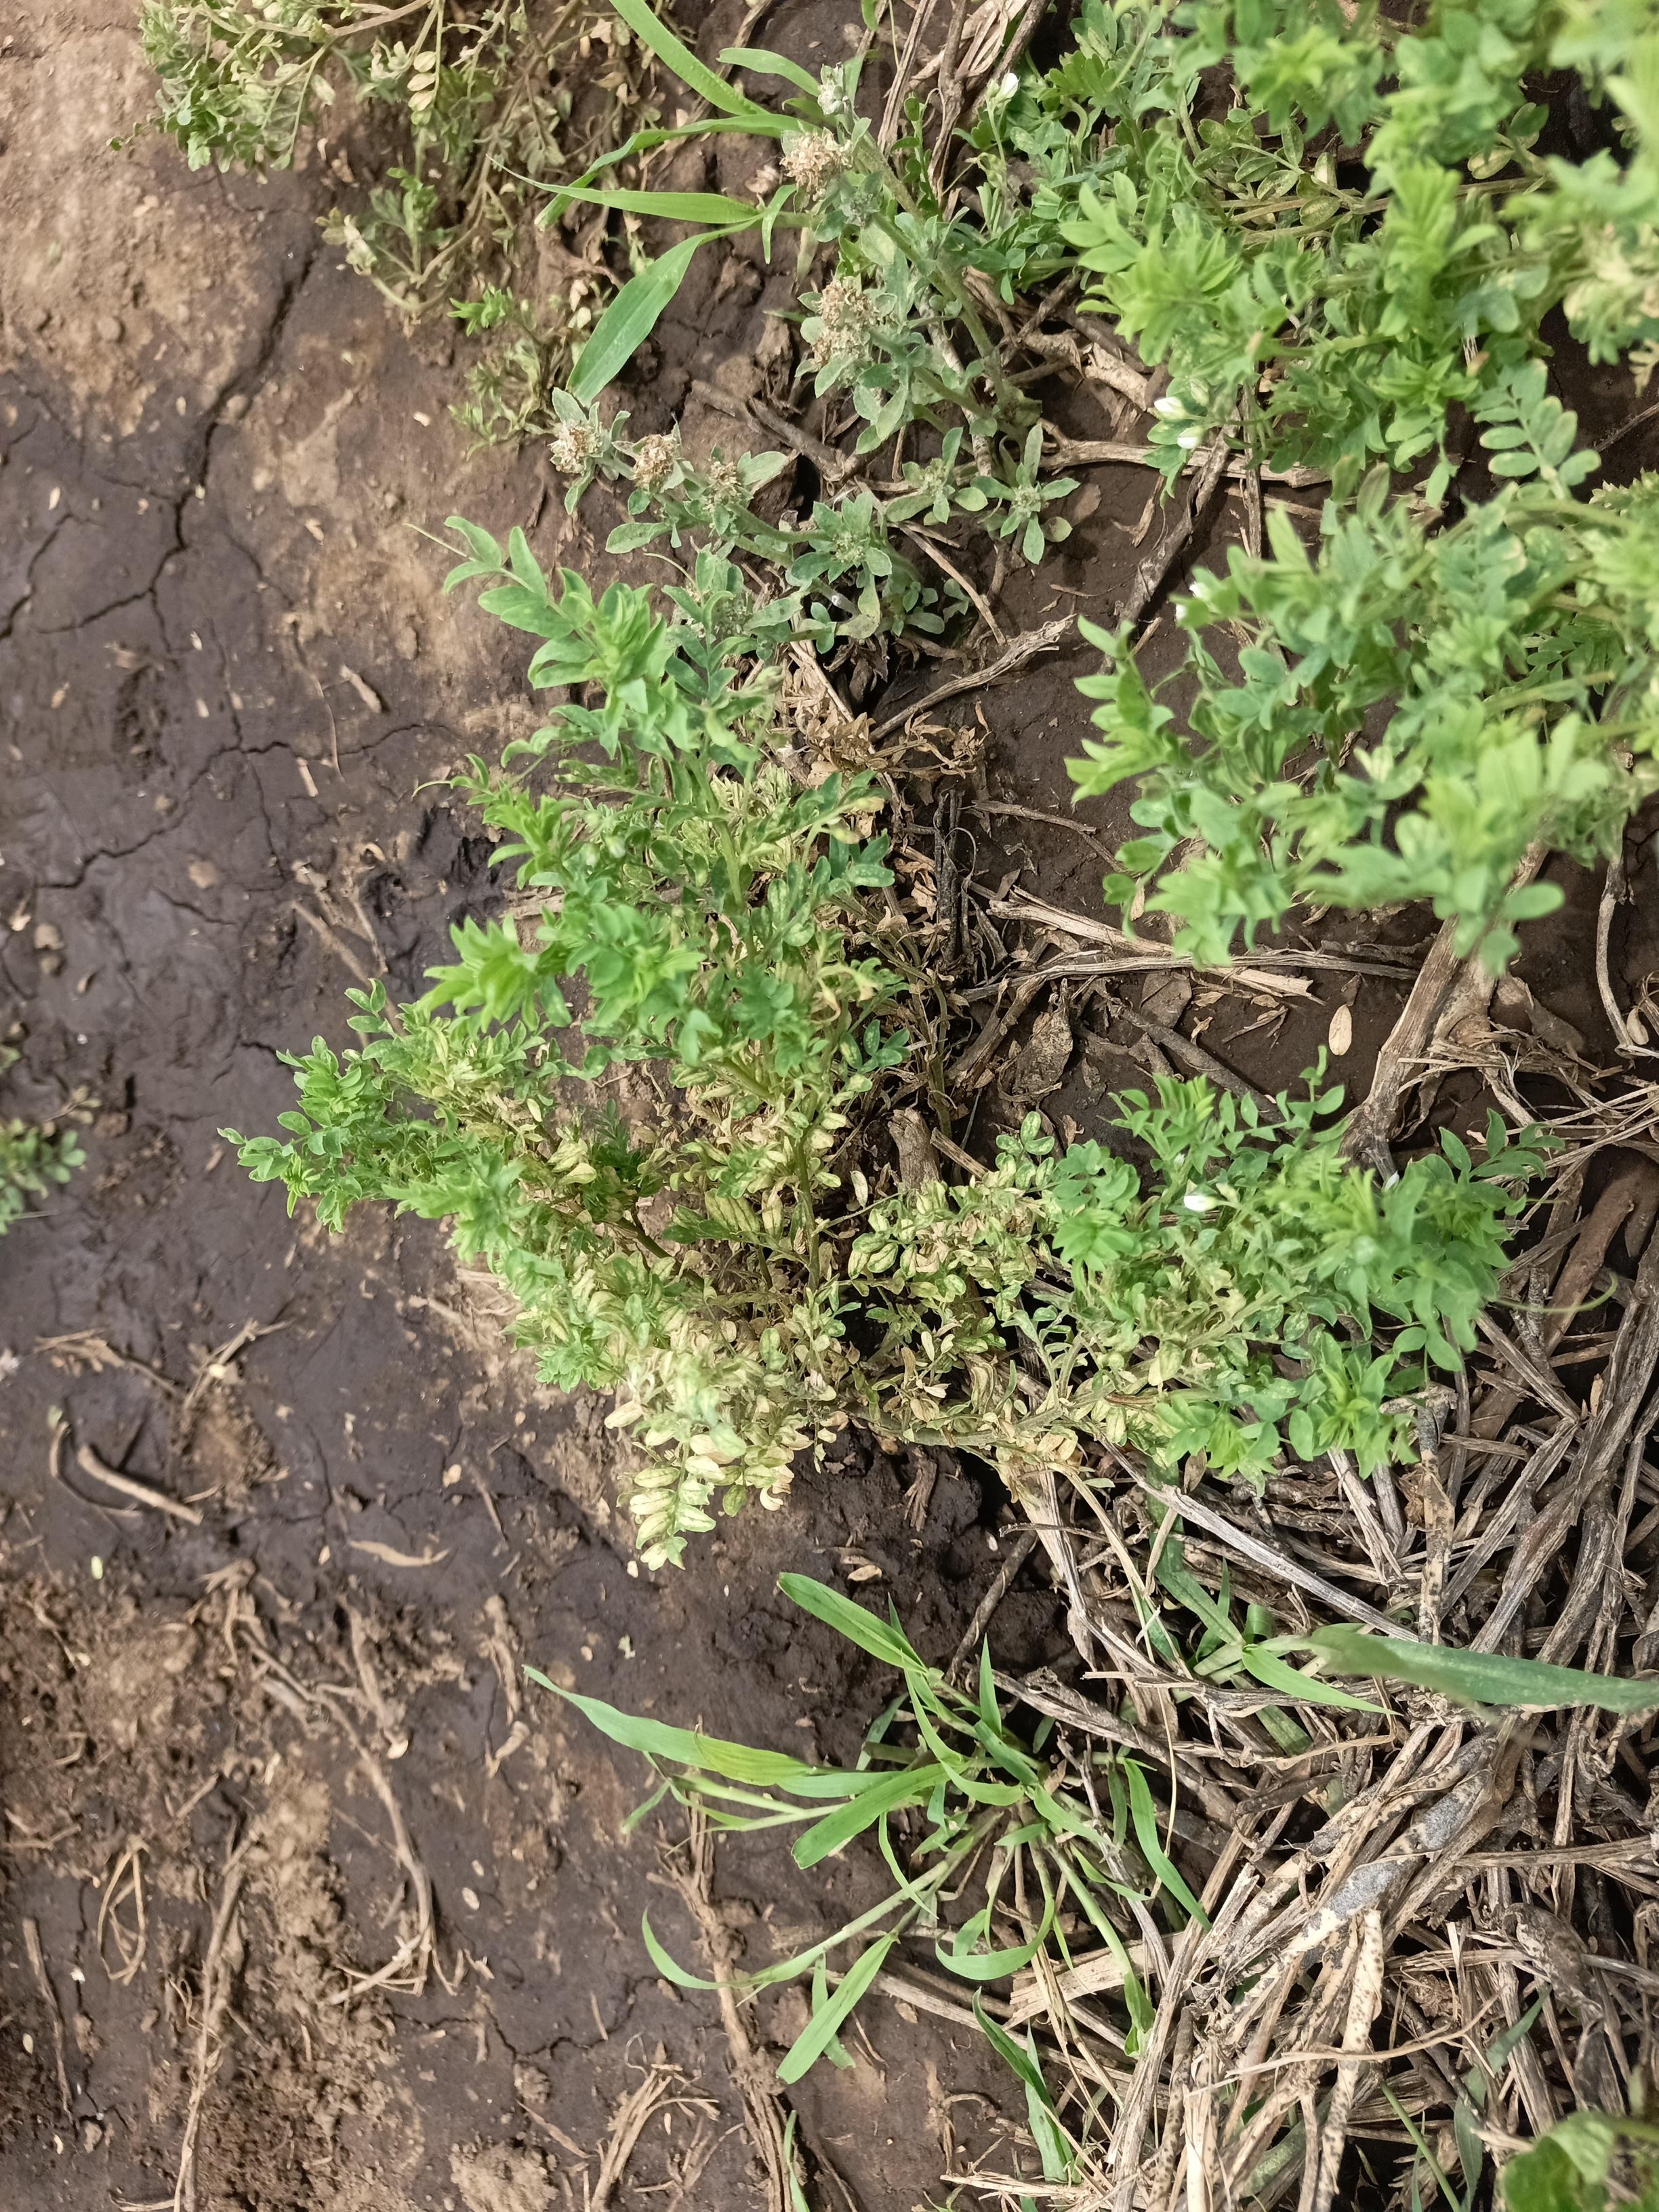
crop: lentil
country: Tanzania
